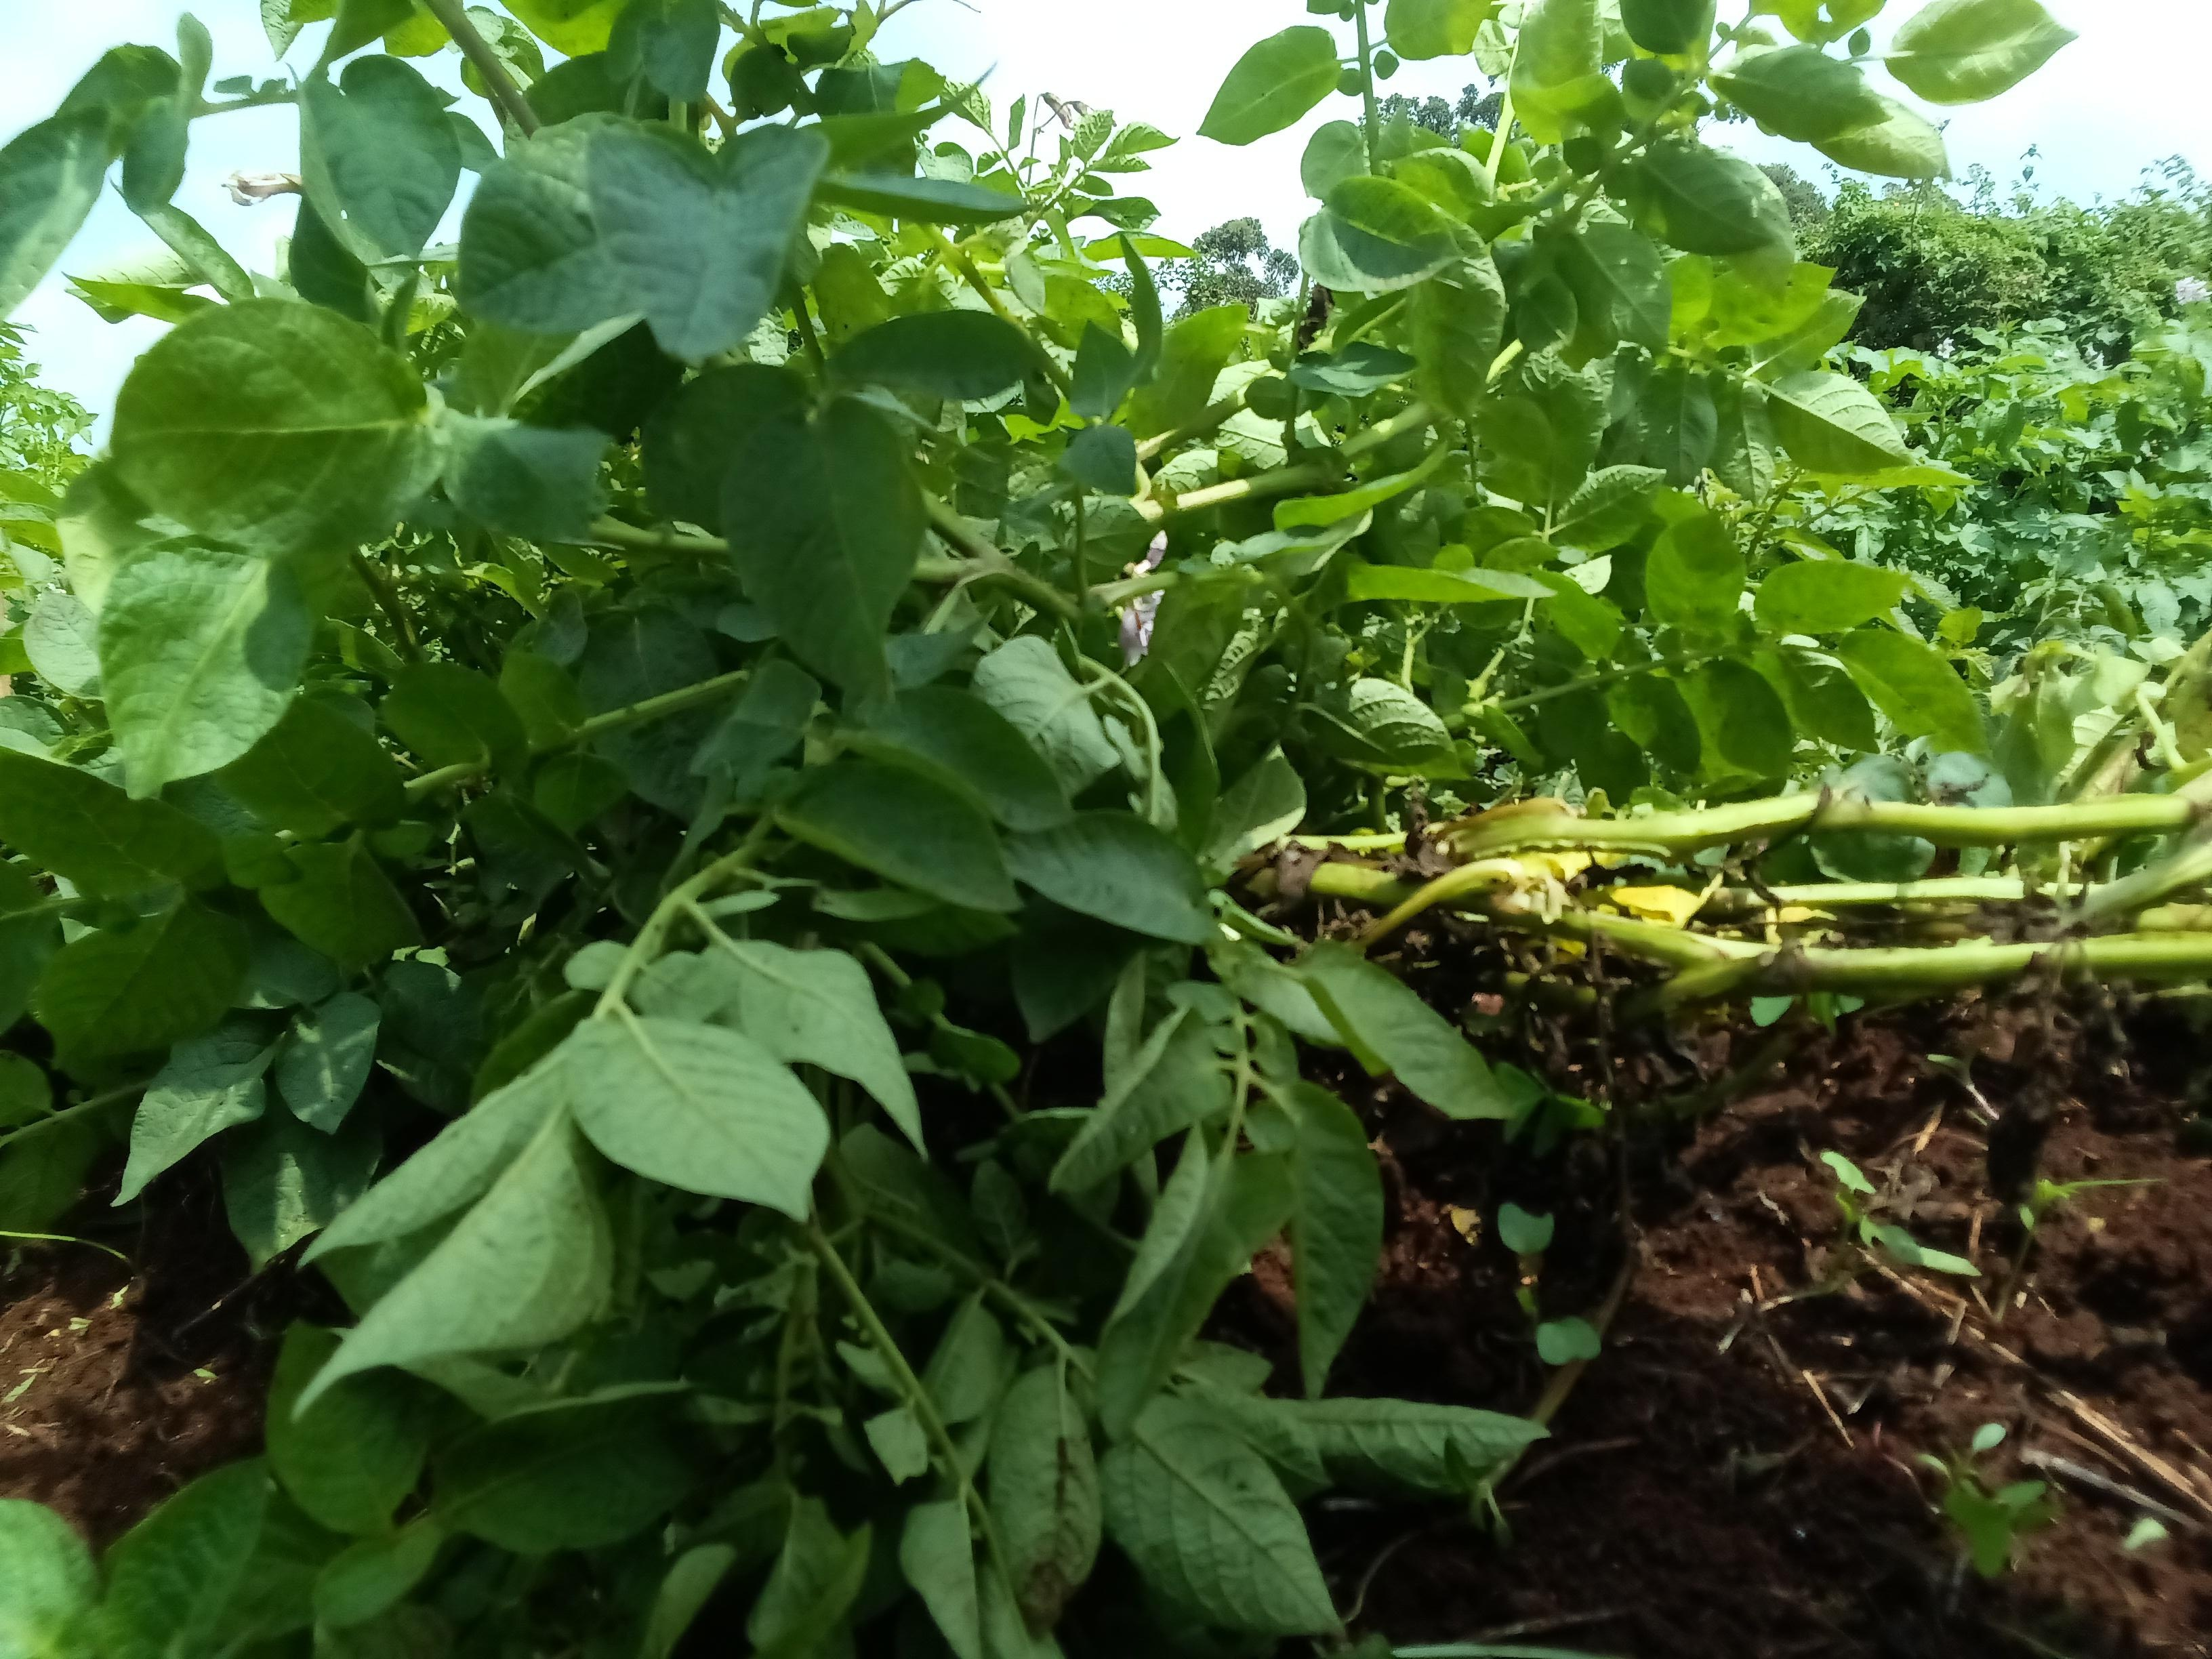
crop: potato
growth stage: flowering
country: Kenya
